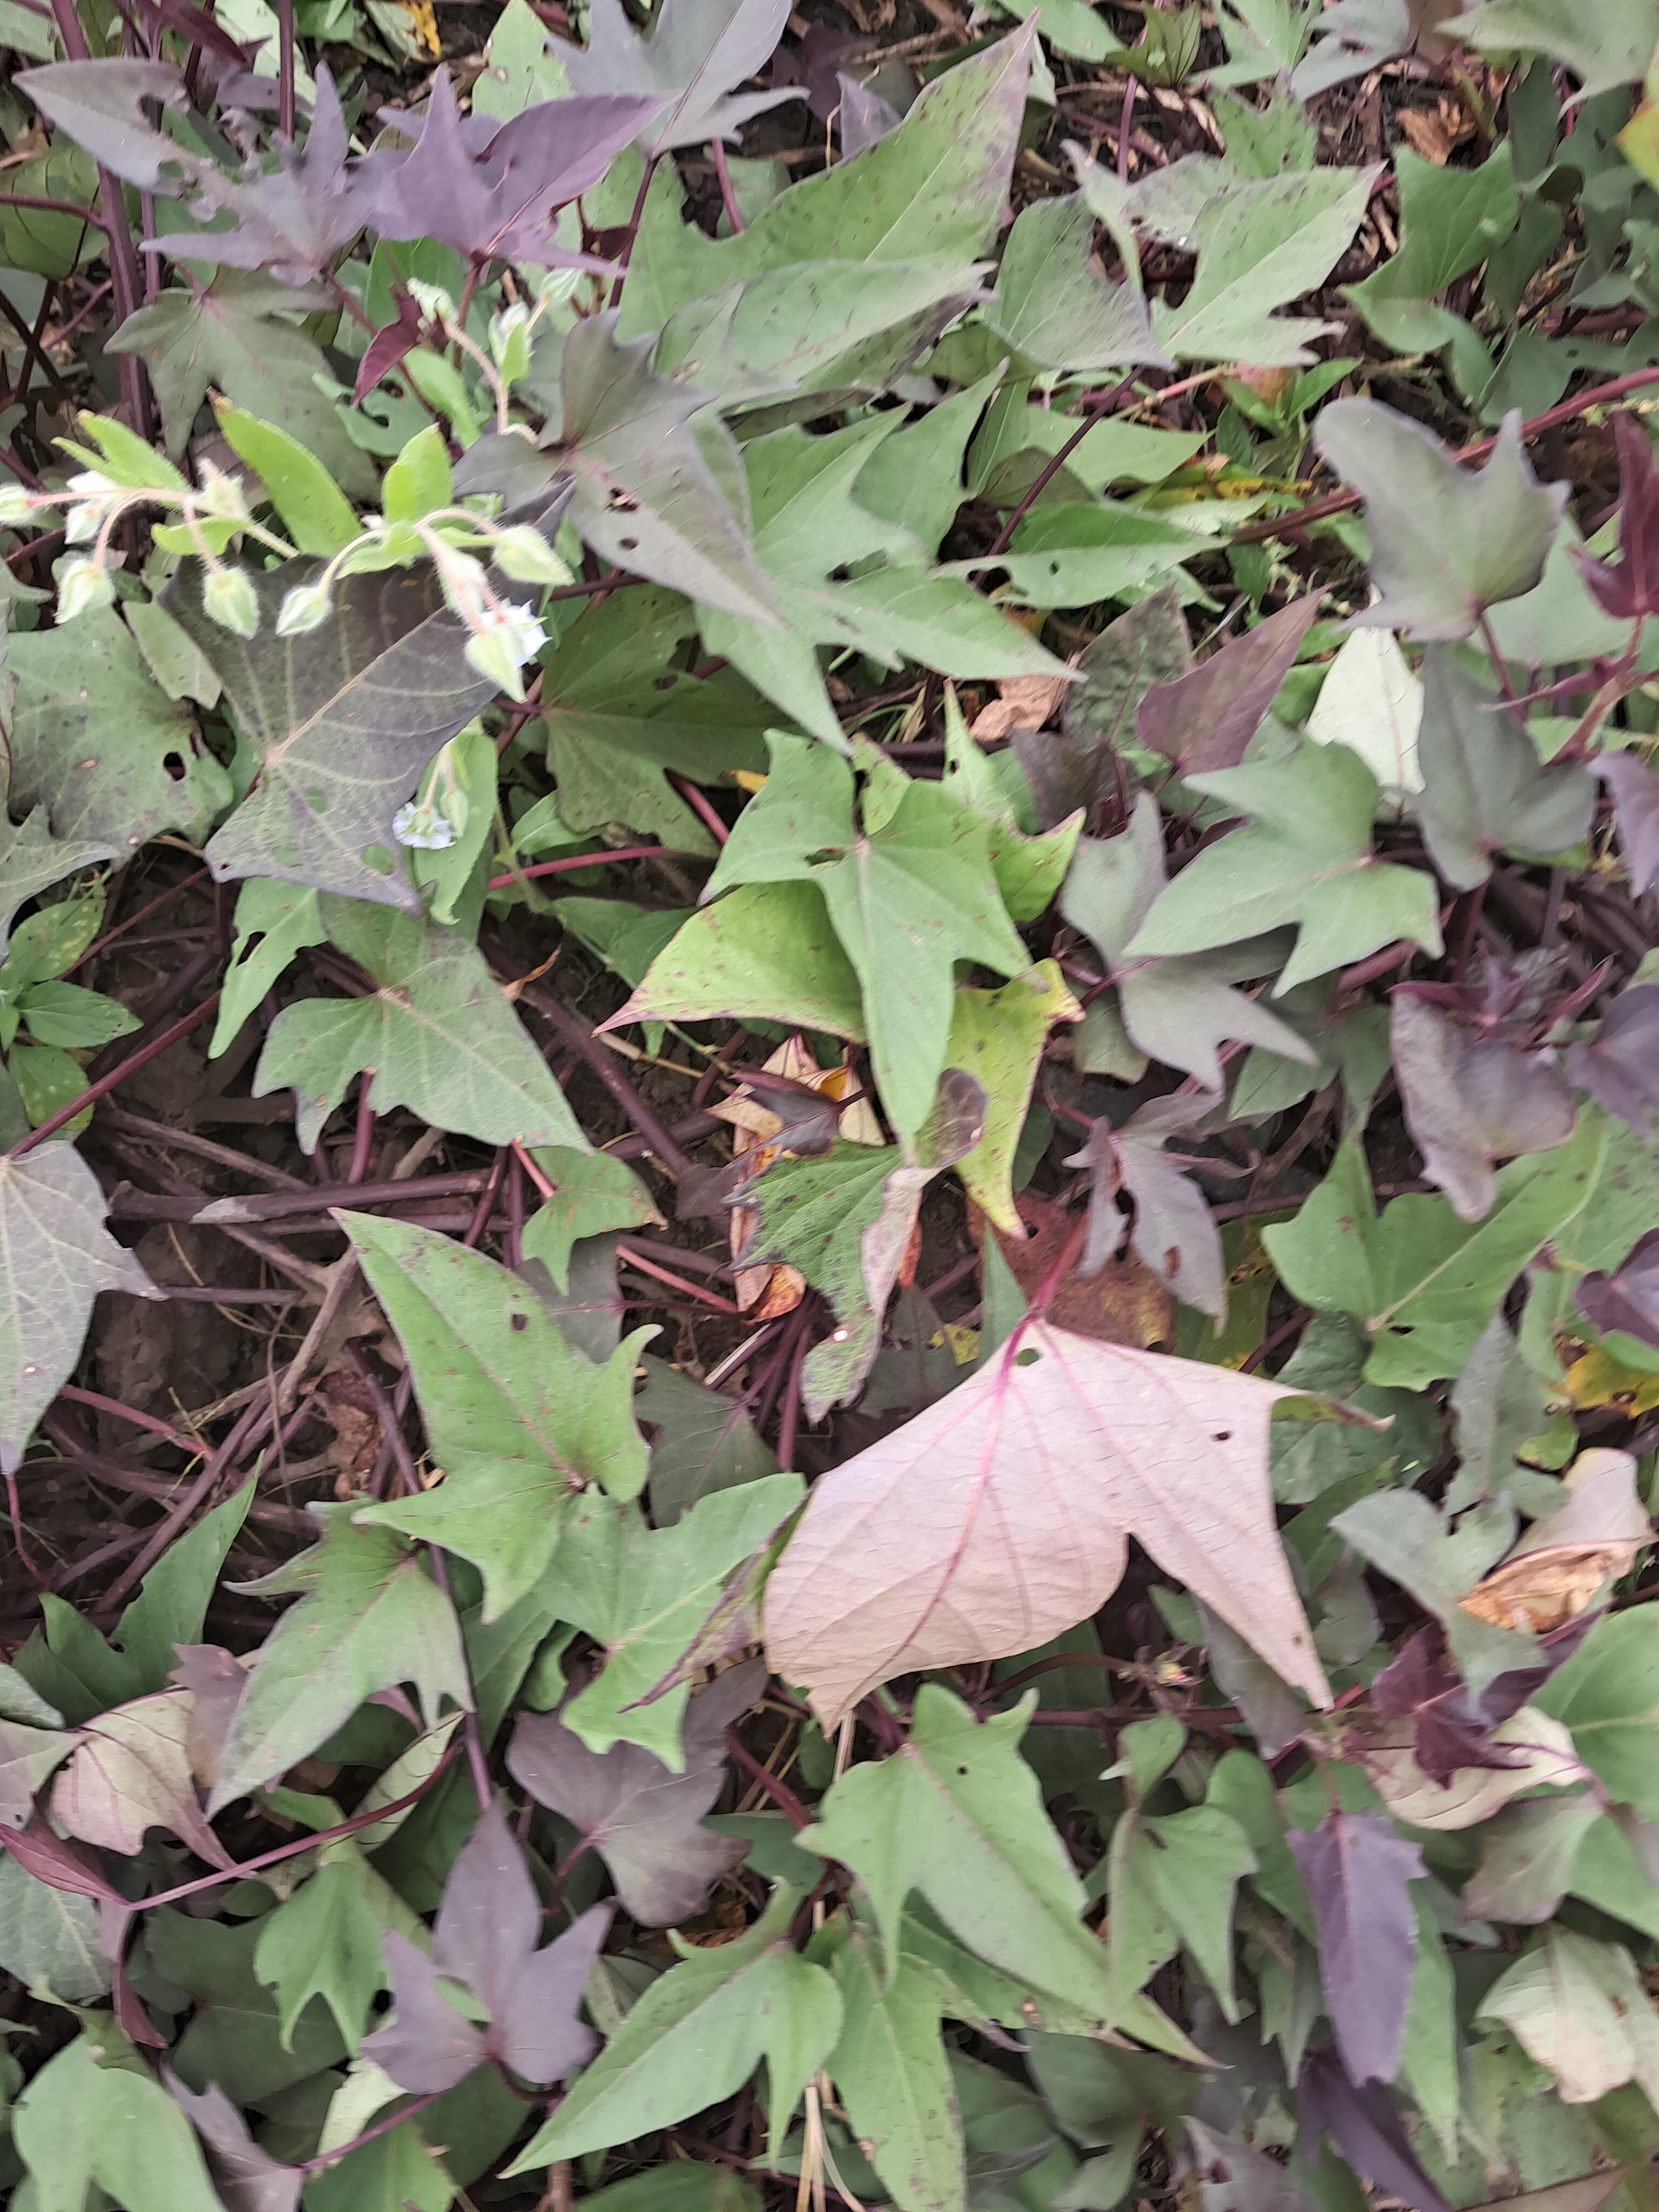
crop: sweet potato
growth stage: flowering
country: Tanzania
